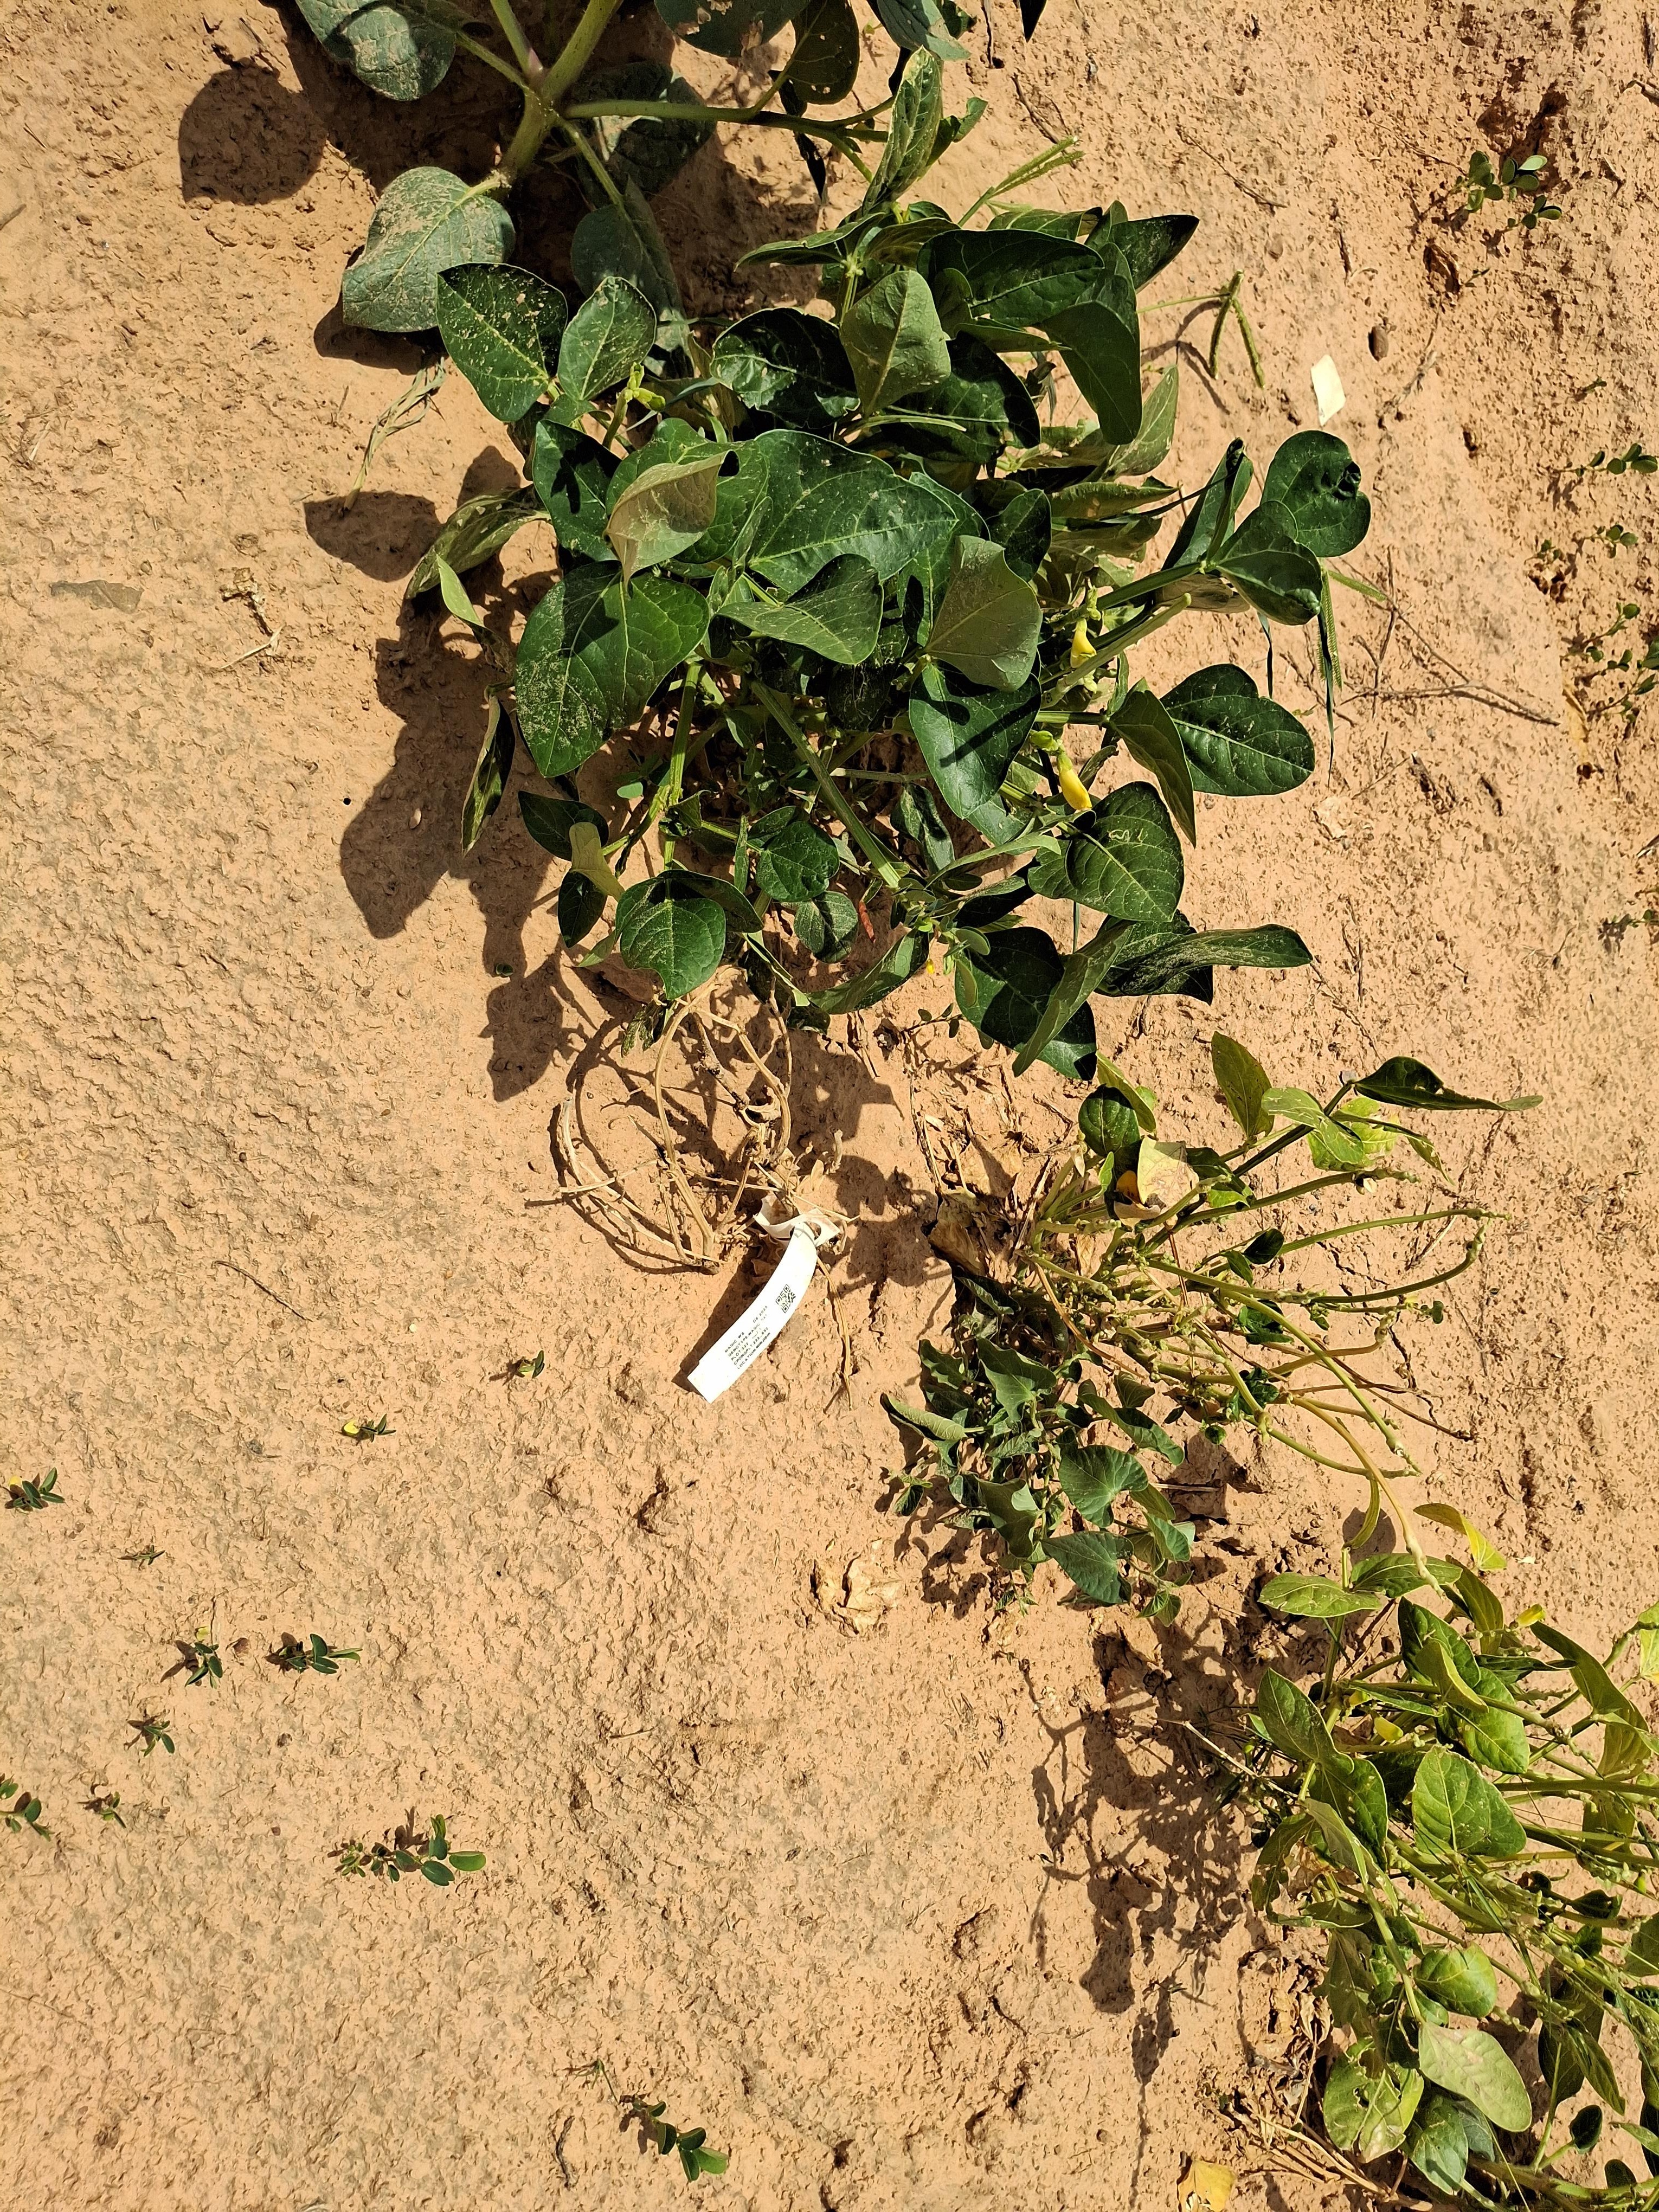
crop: cowpea
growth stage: harvest maturity
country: Nigeria
